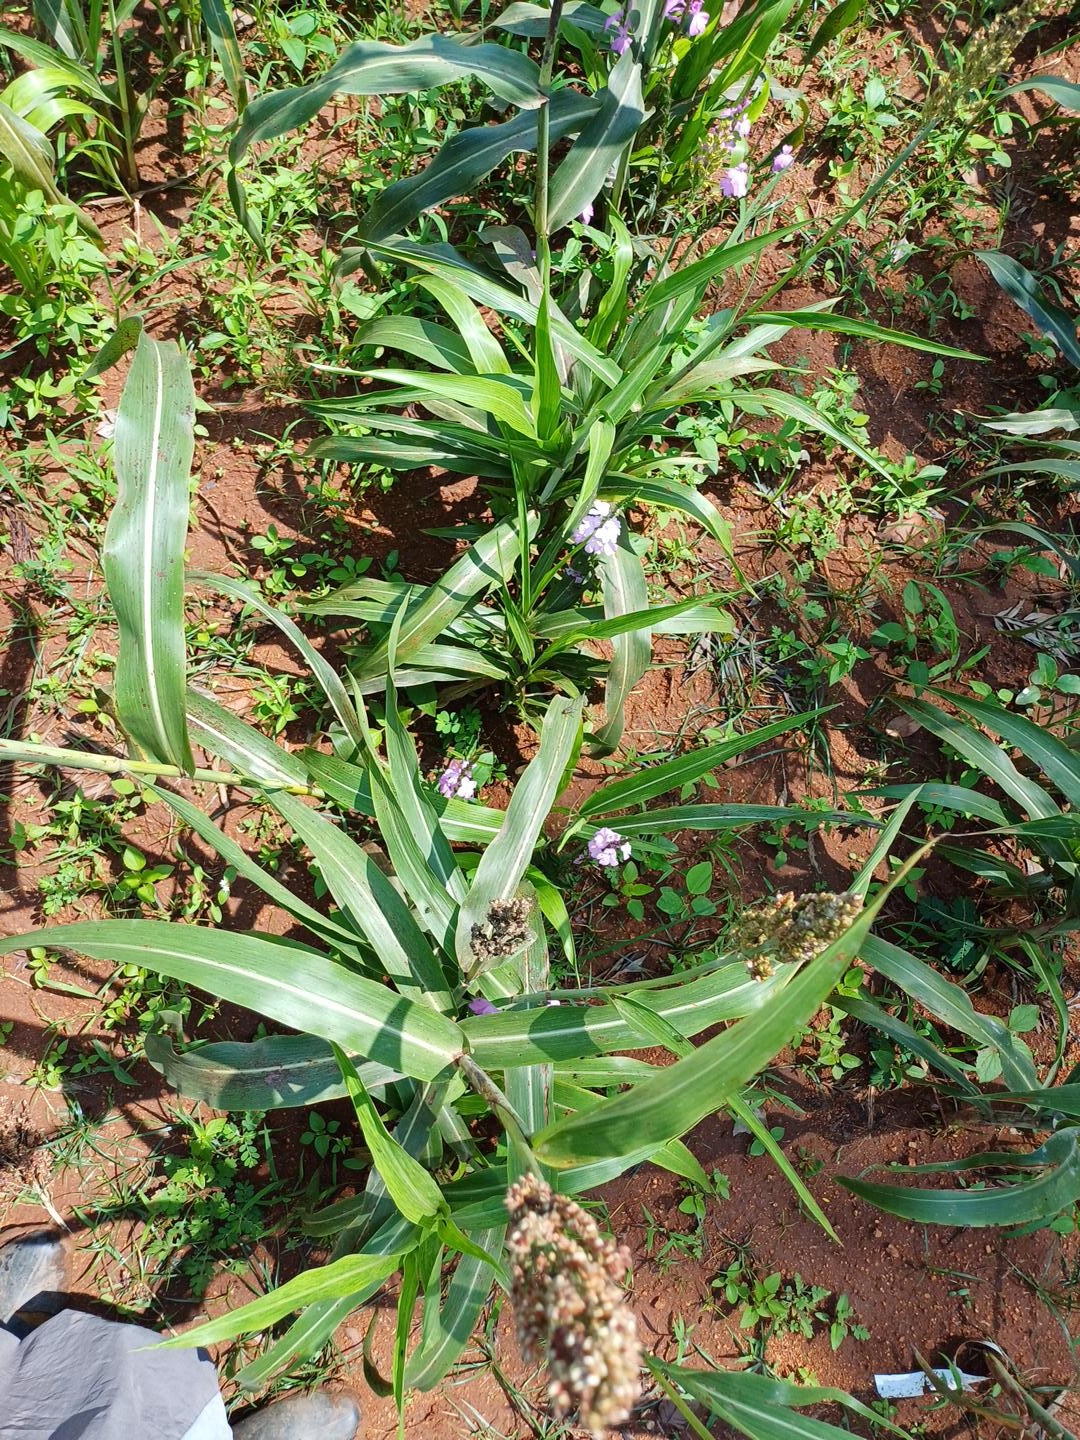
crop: sorghum
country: Kenya
